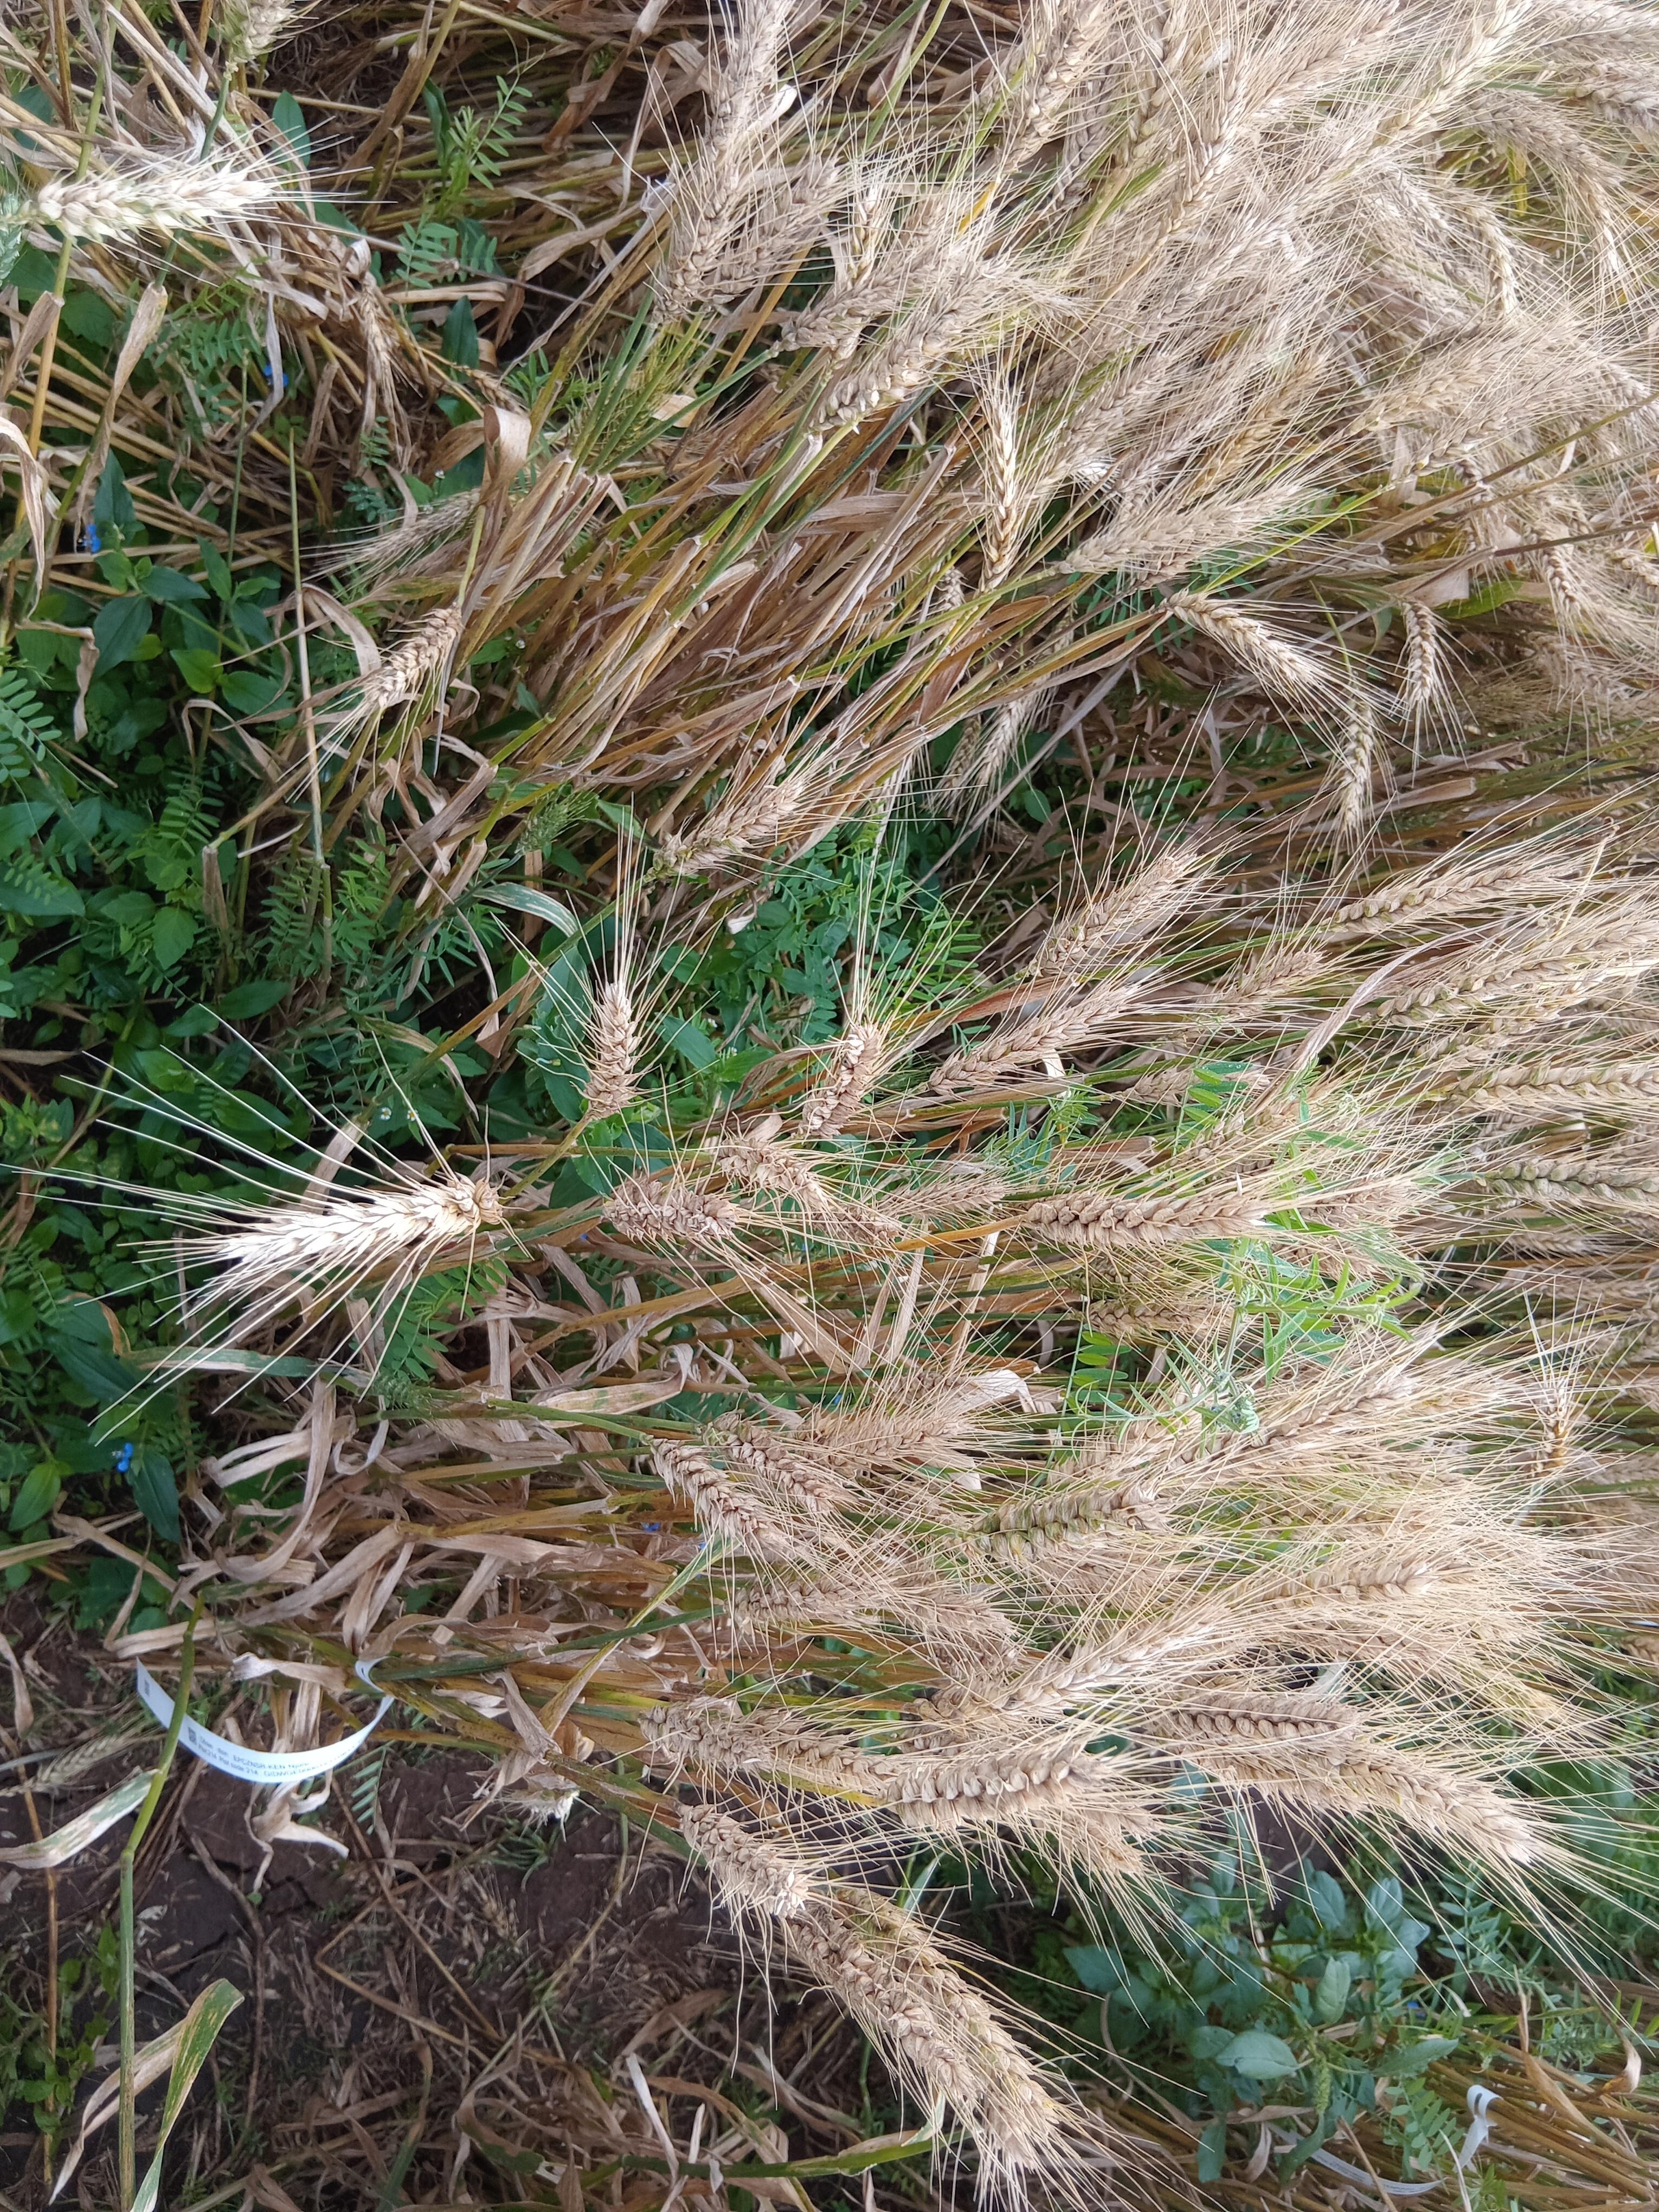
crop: wheat
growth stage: maturity
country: Kenya
